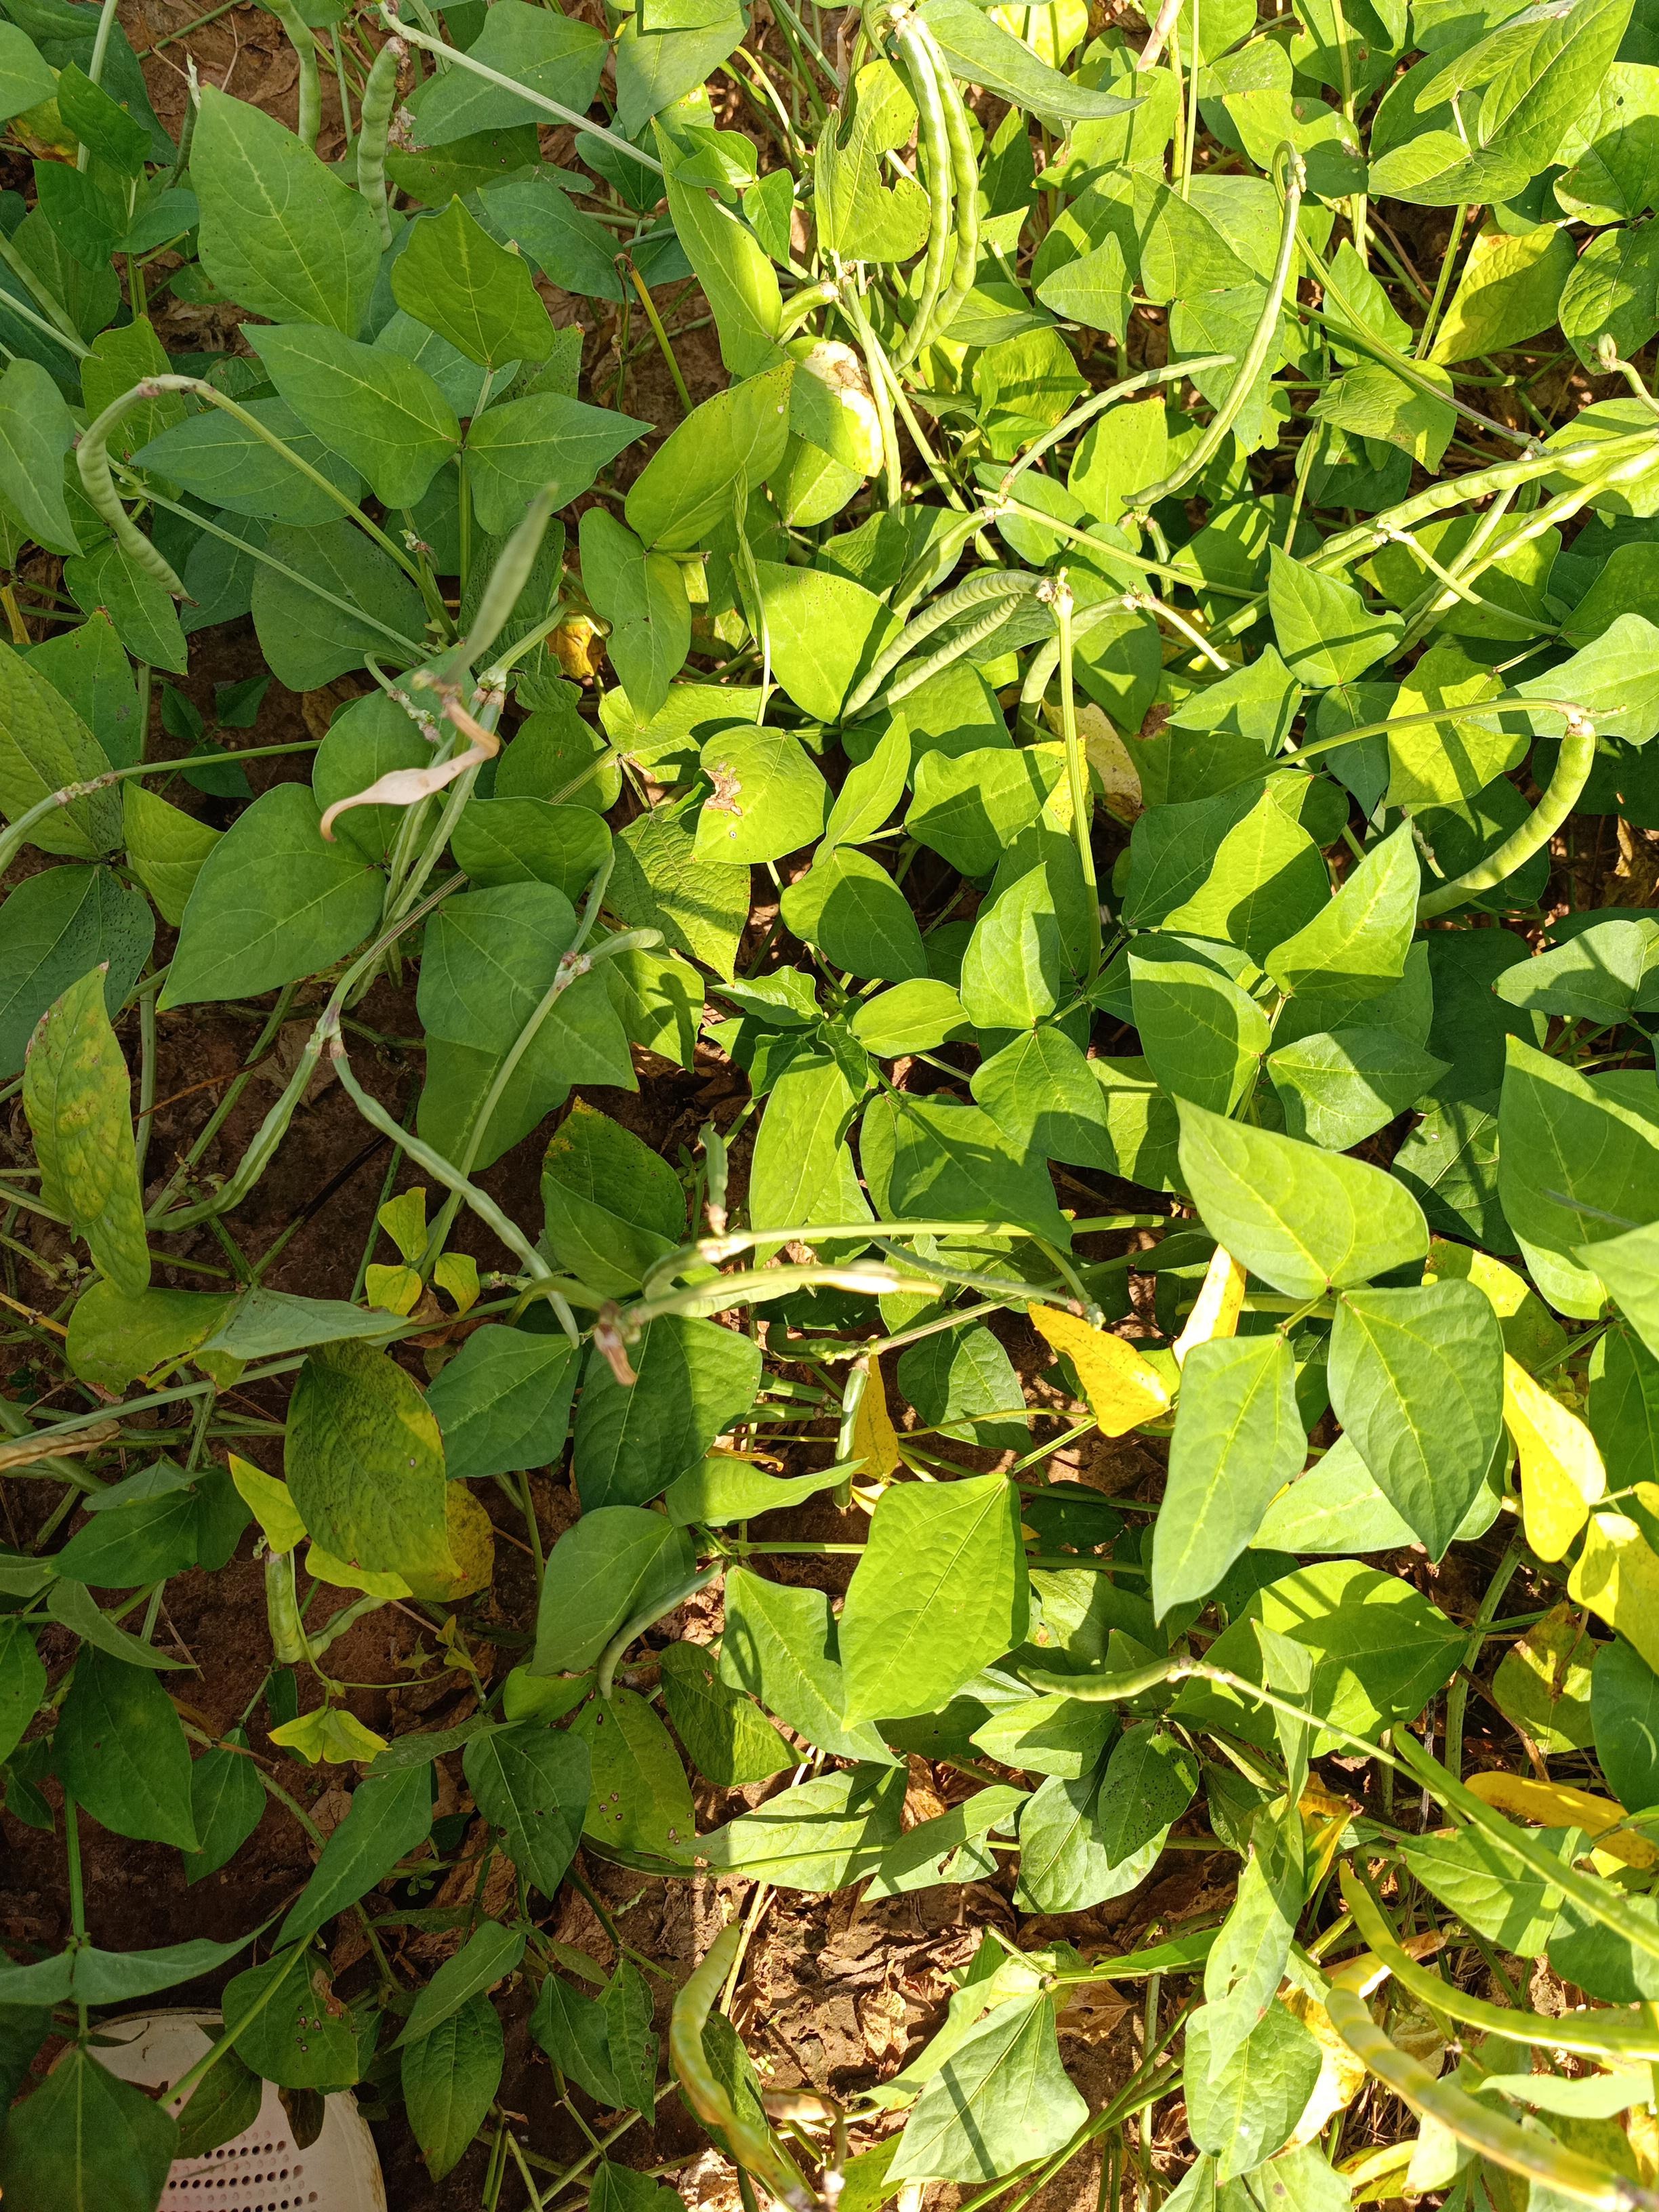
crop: cowpea
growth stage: maturity
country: Nigeria
